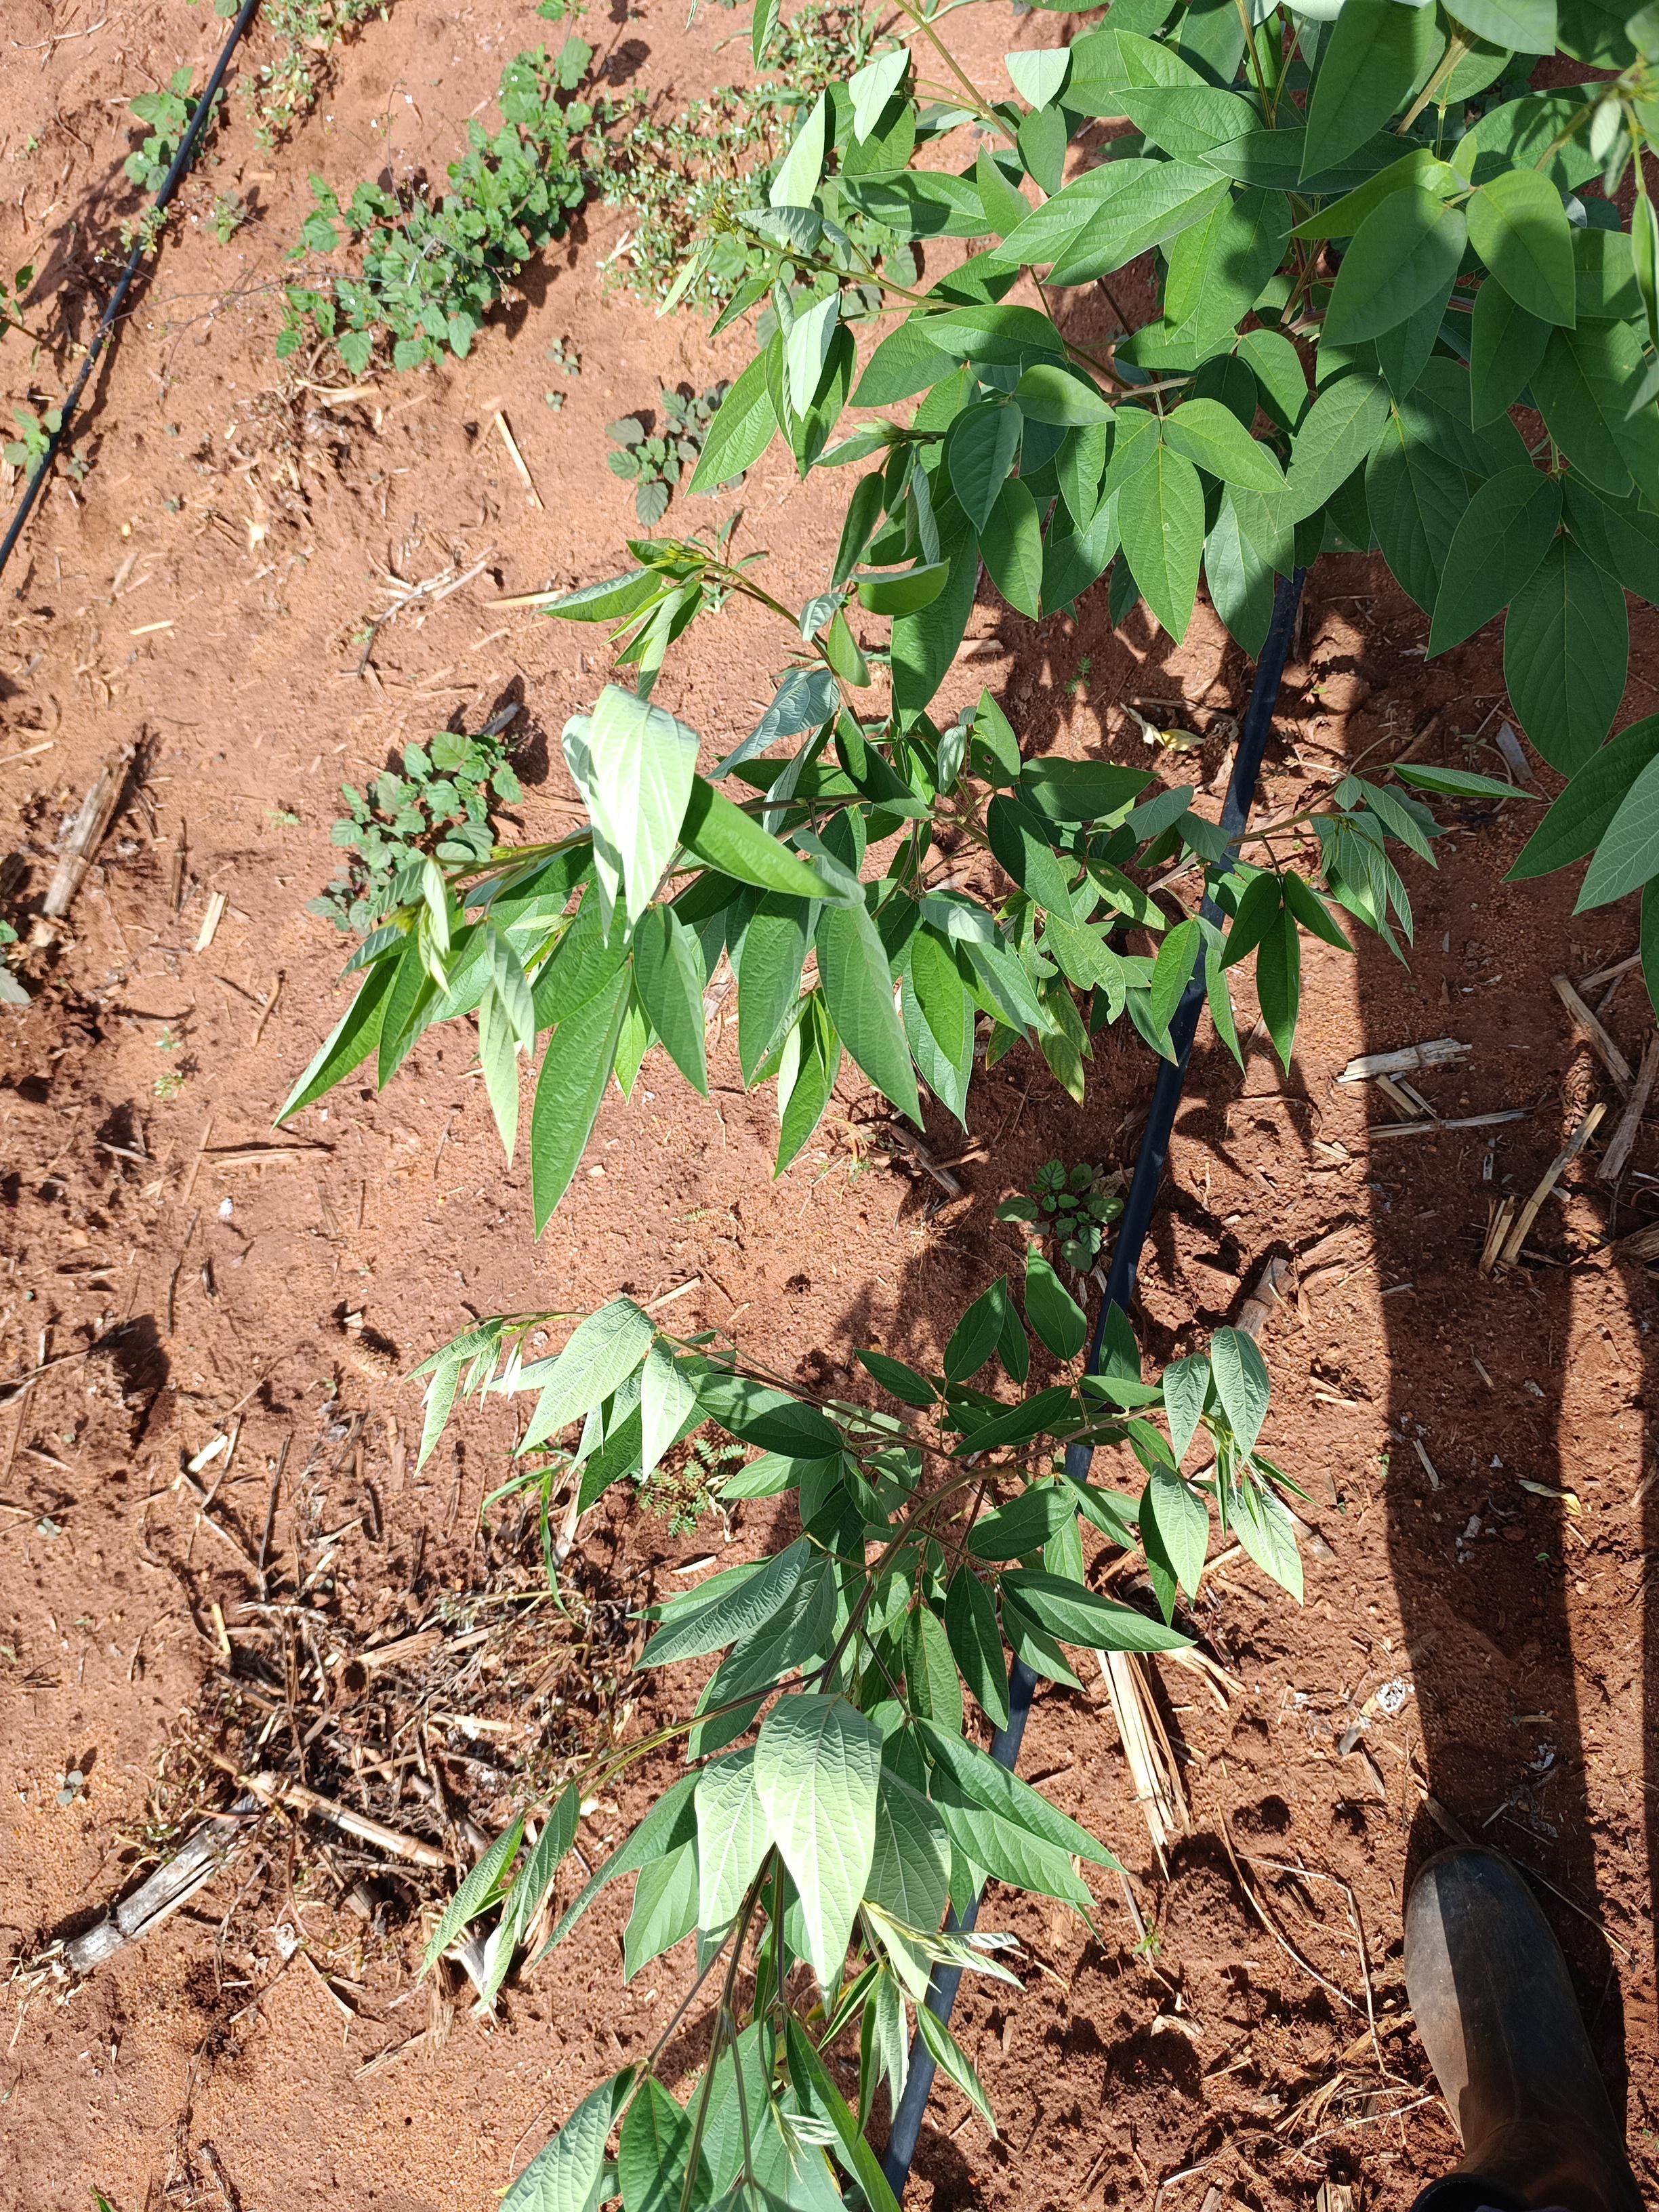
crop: pigeonpea
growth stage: vegetative
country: Kenya
